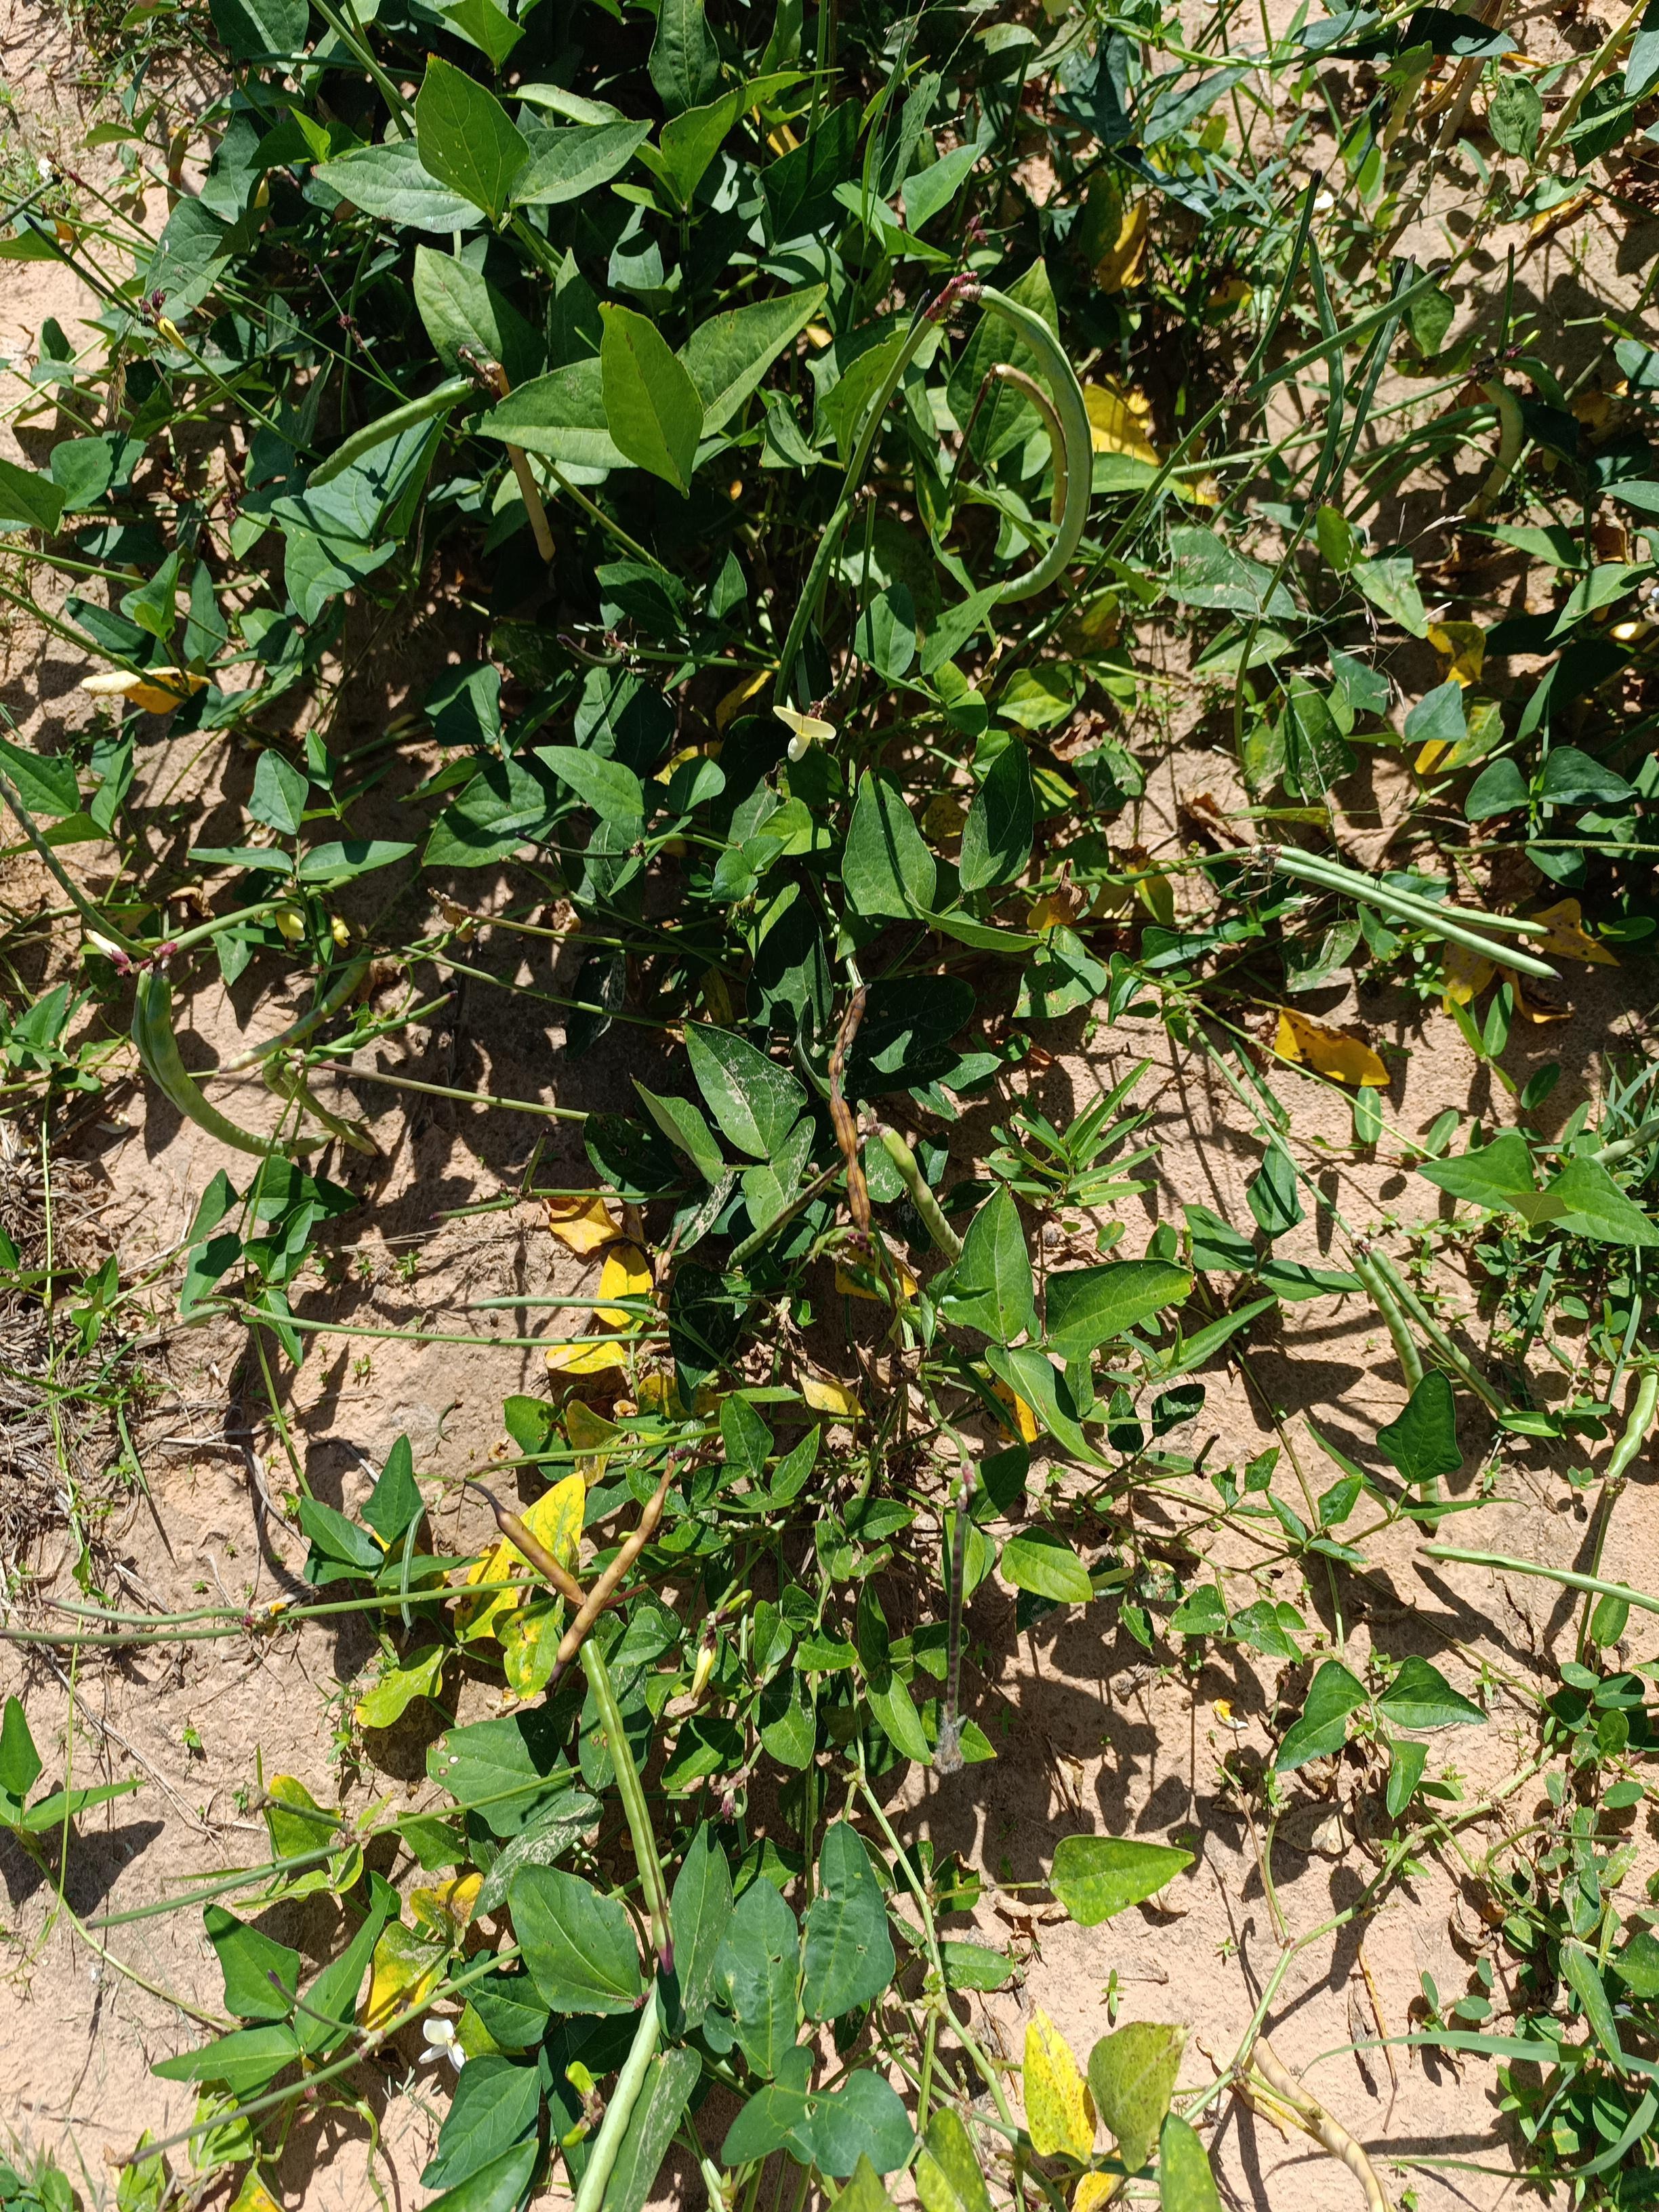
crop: cowpea
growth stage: maturity
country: Nigeria
